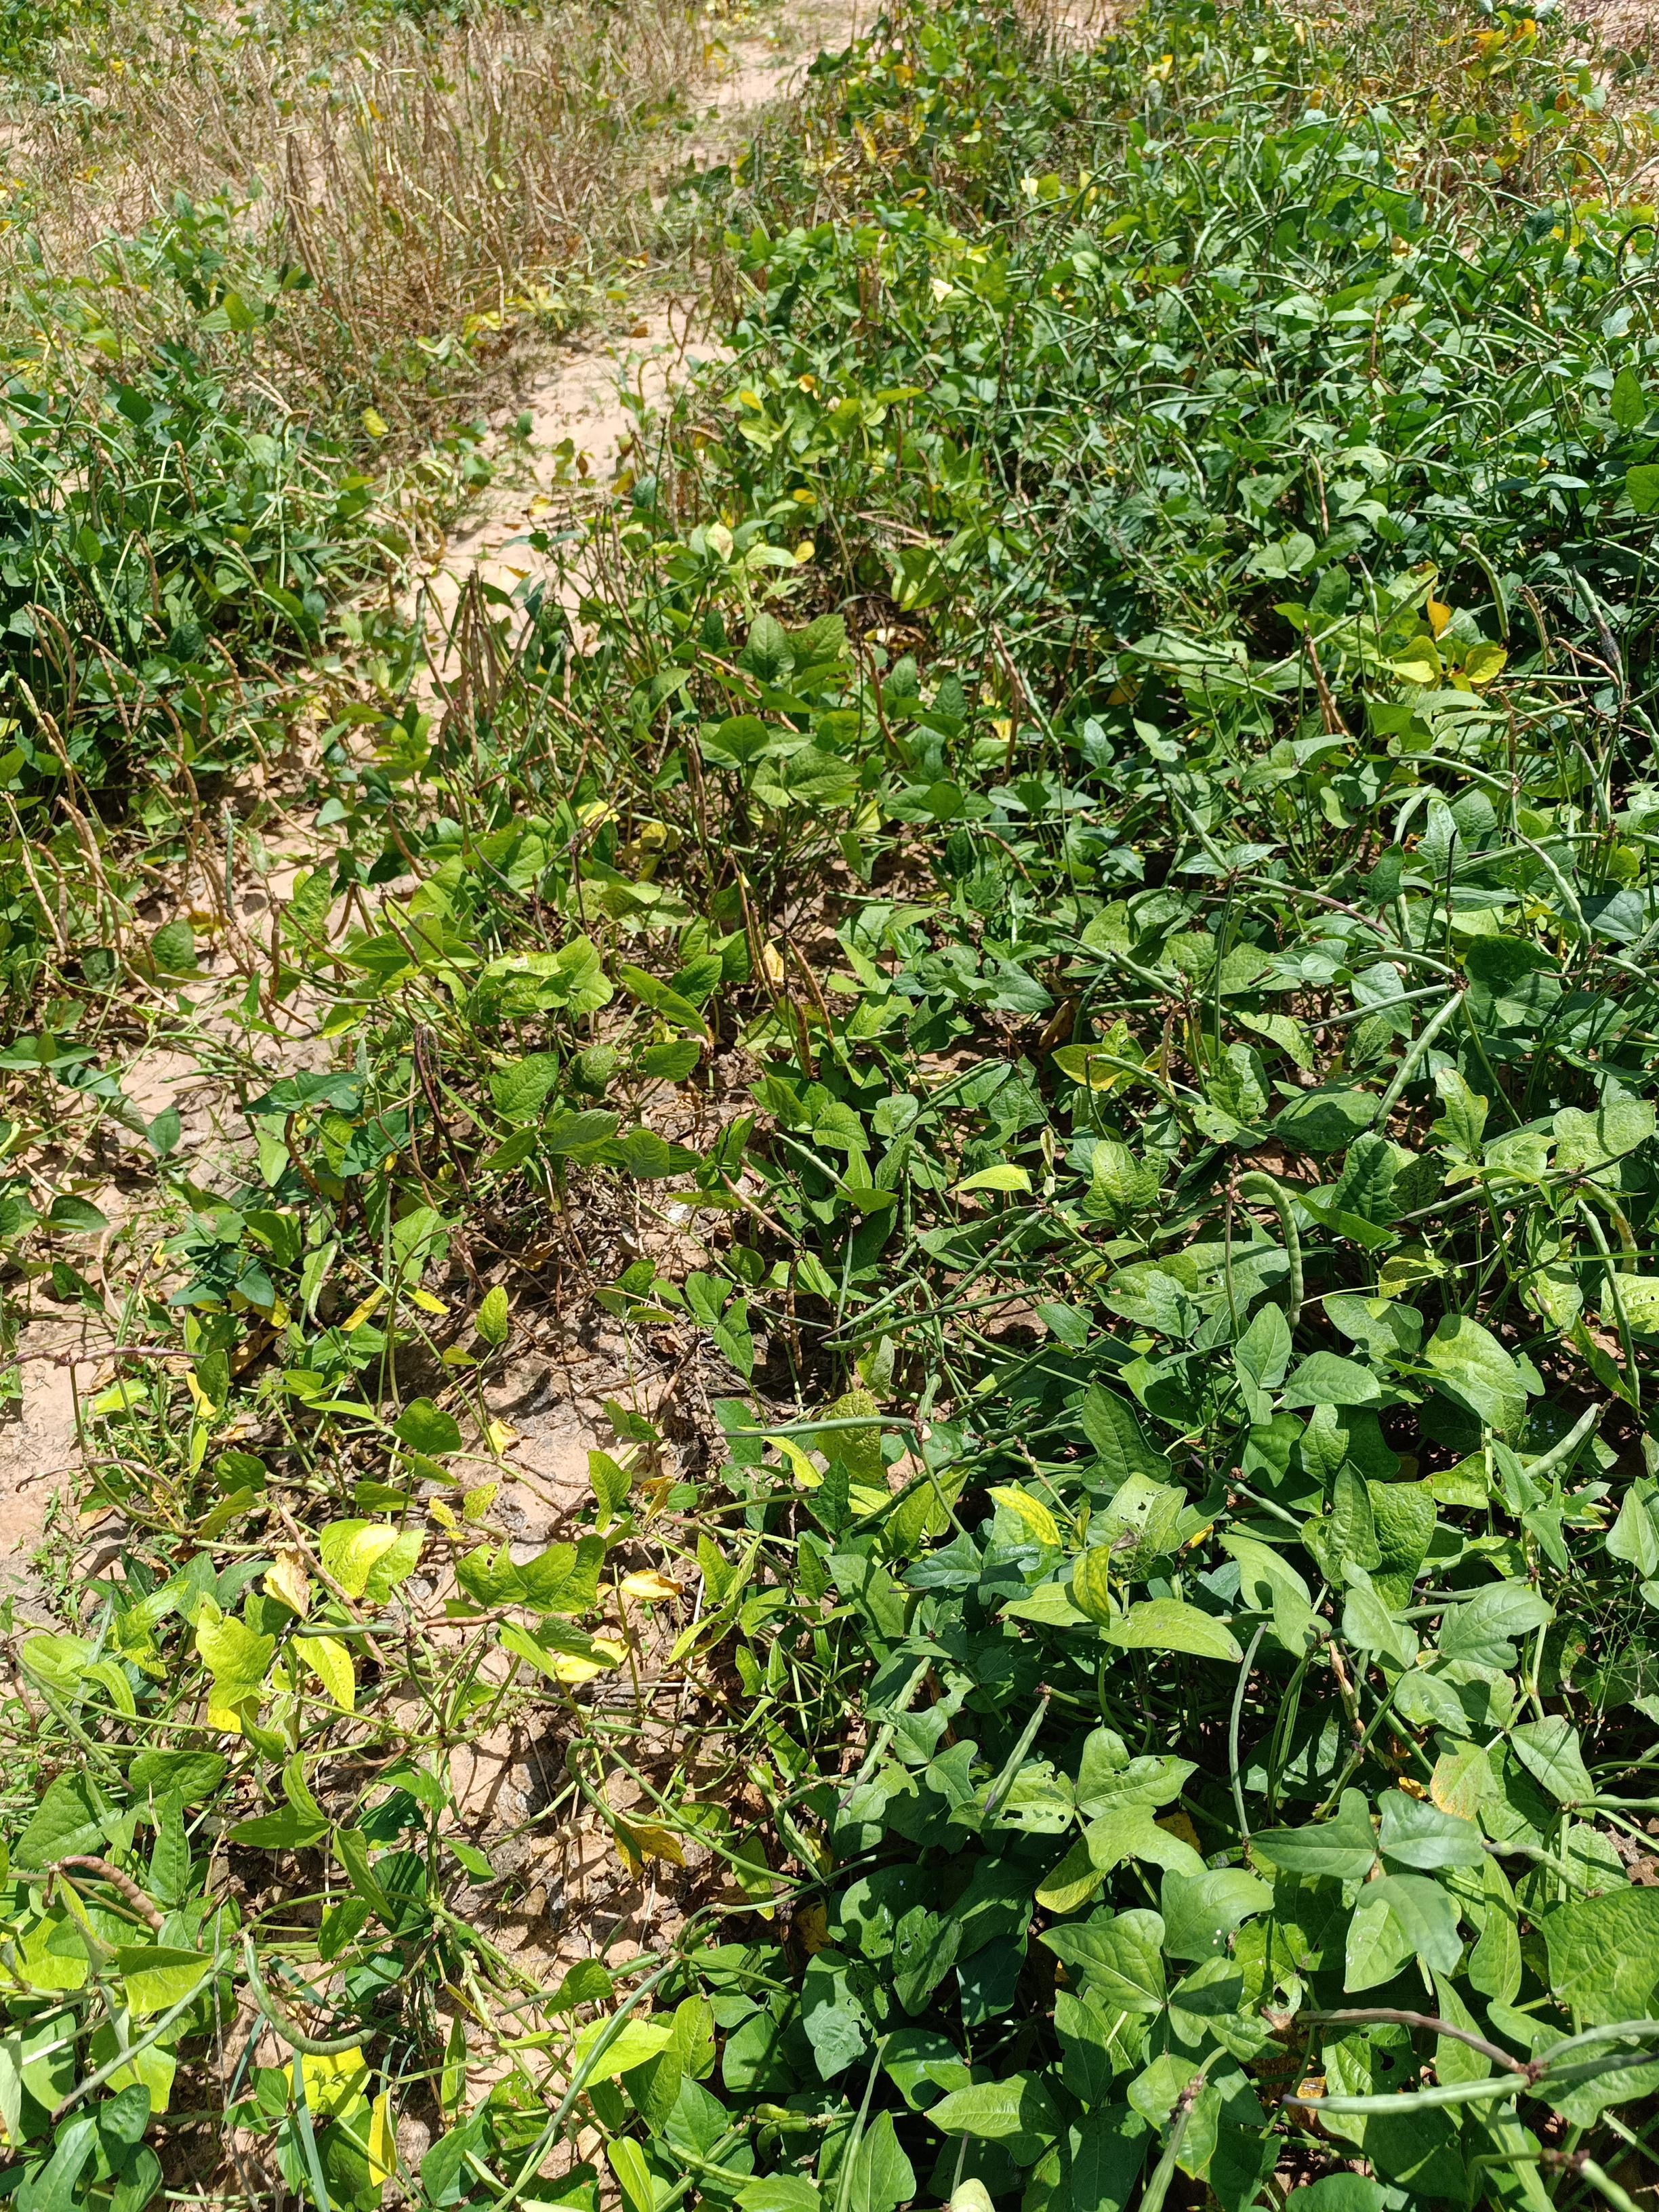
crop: cowpea
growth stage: maturity
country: Nigeria
